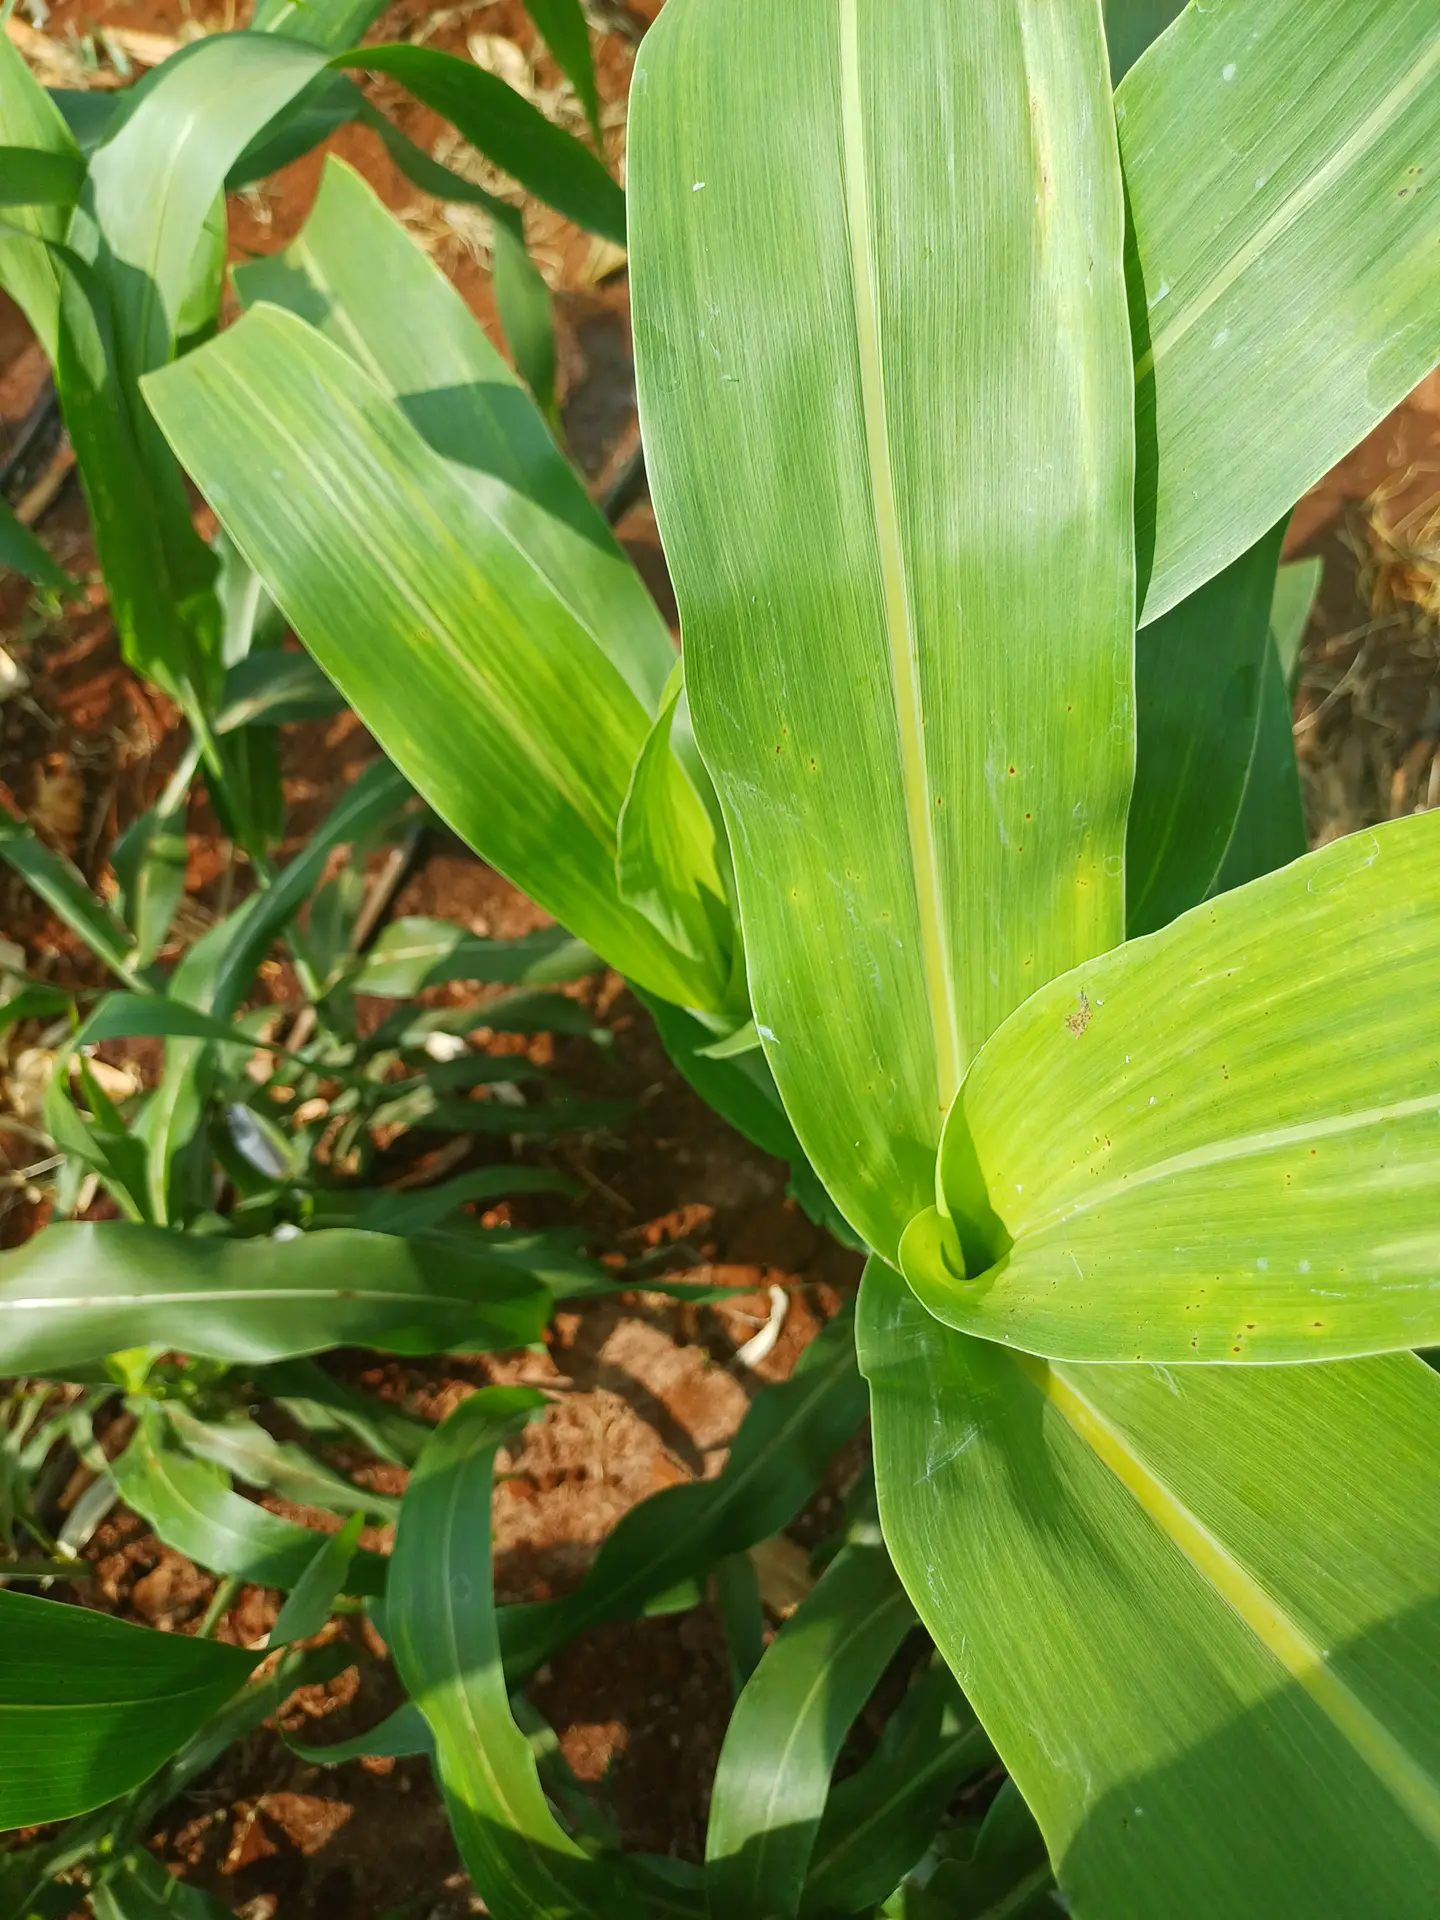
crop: sorghum
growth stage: vegetative
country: Kenya
